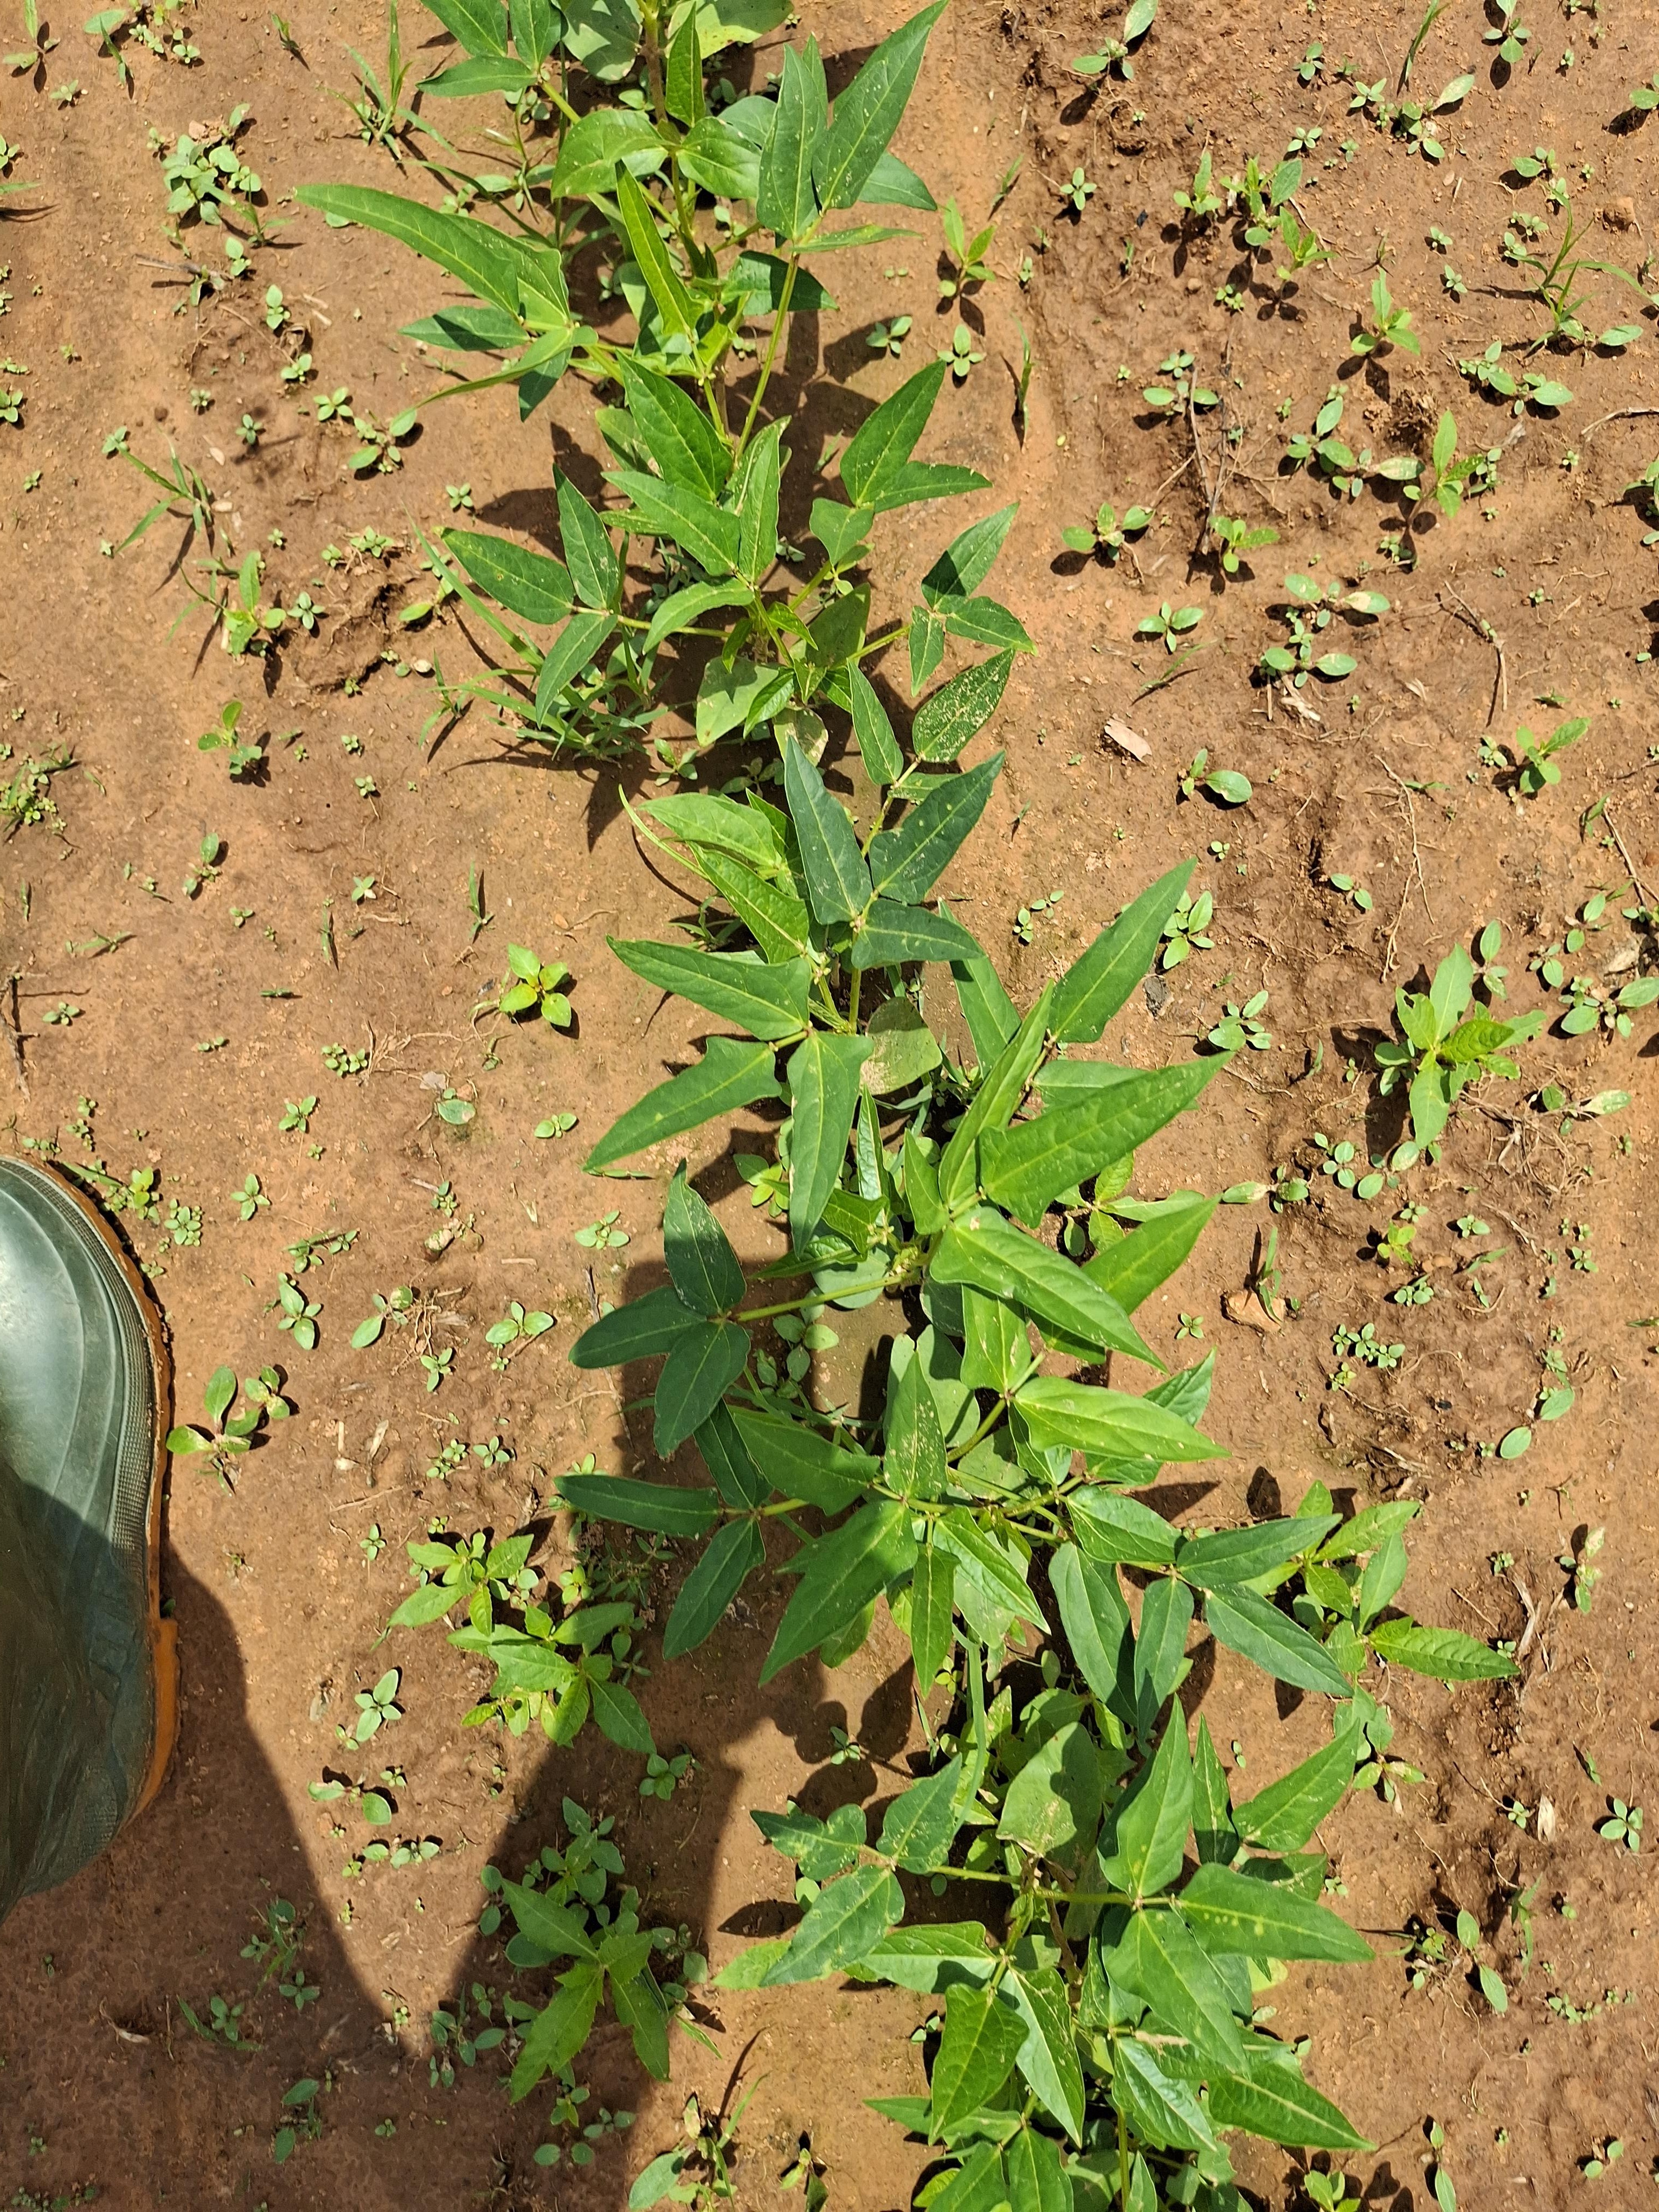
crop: cowpea
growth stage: sprouting emergence
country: Nigeria
